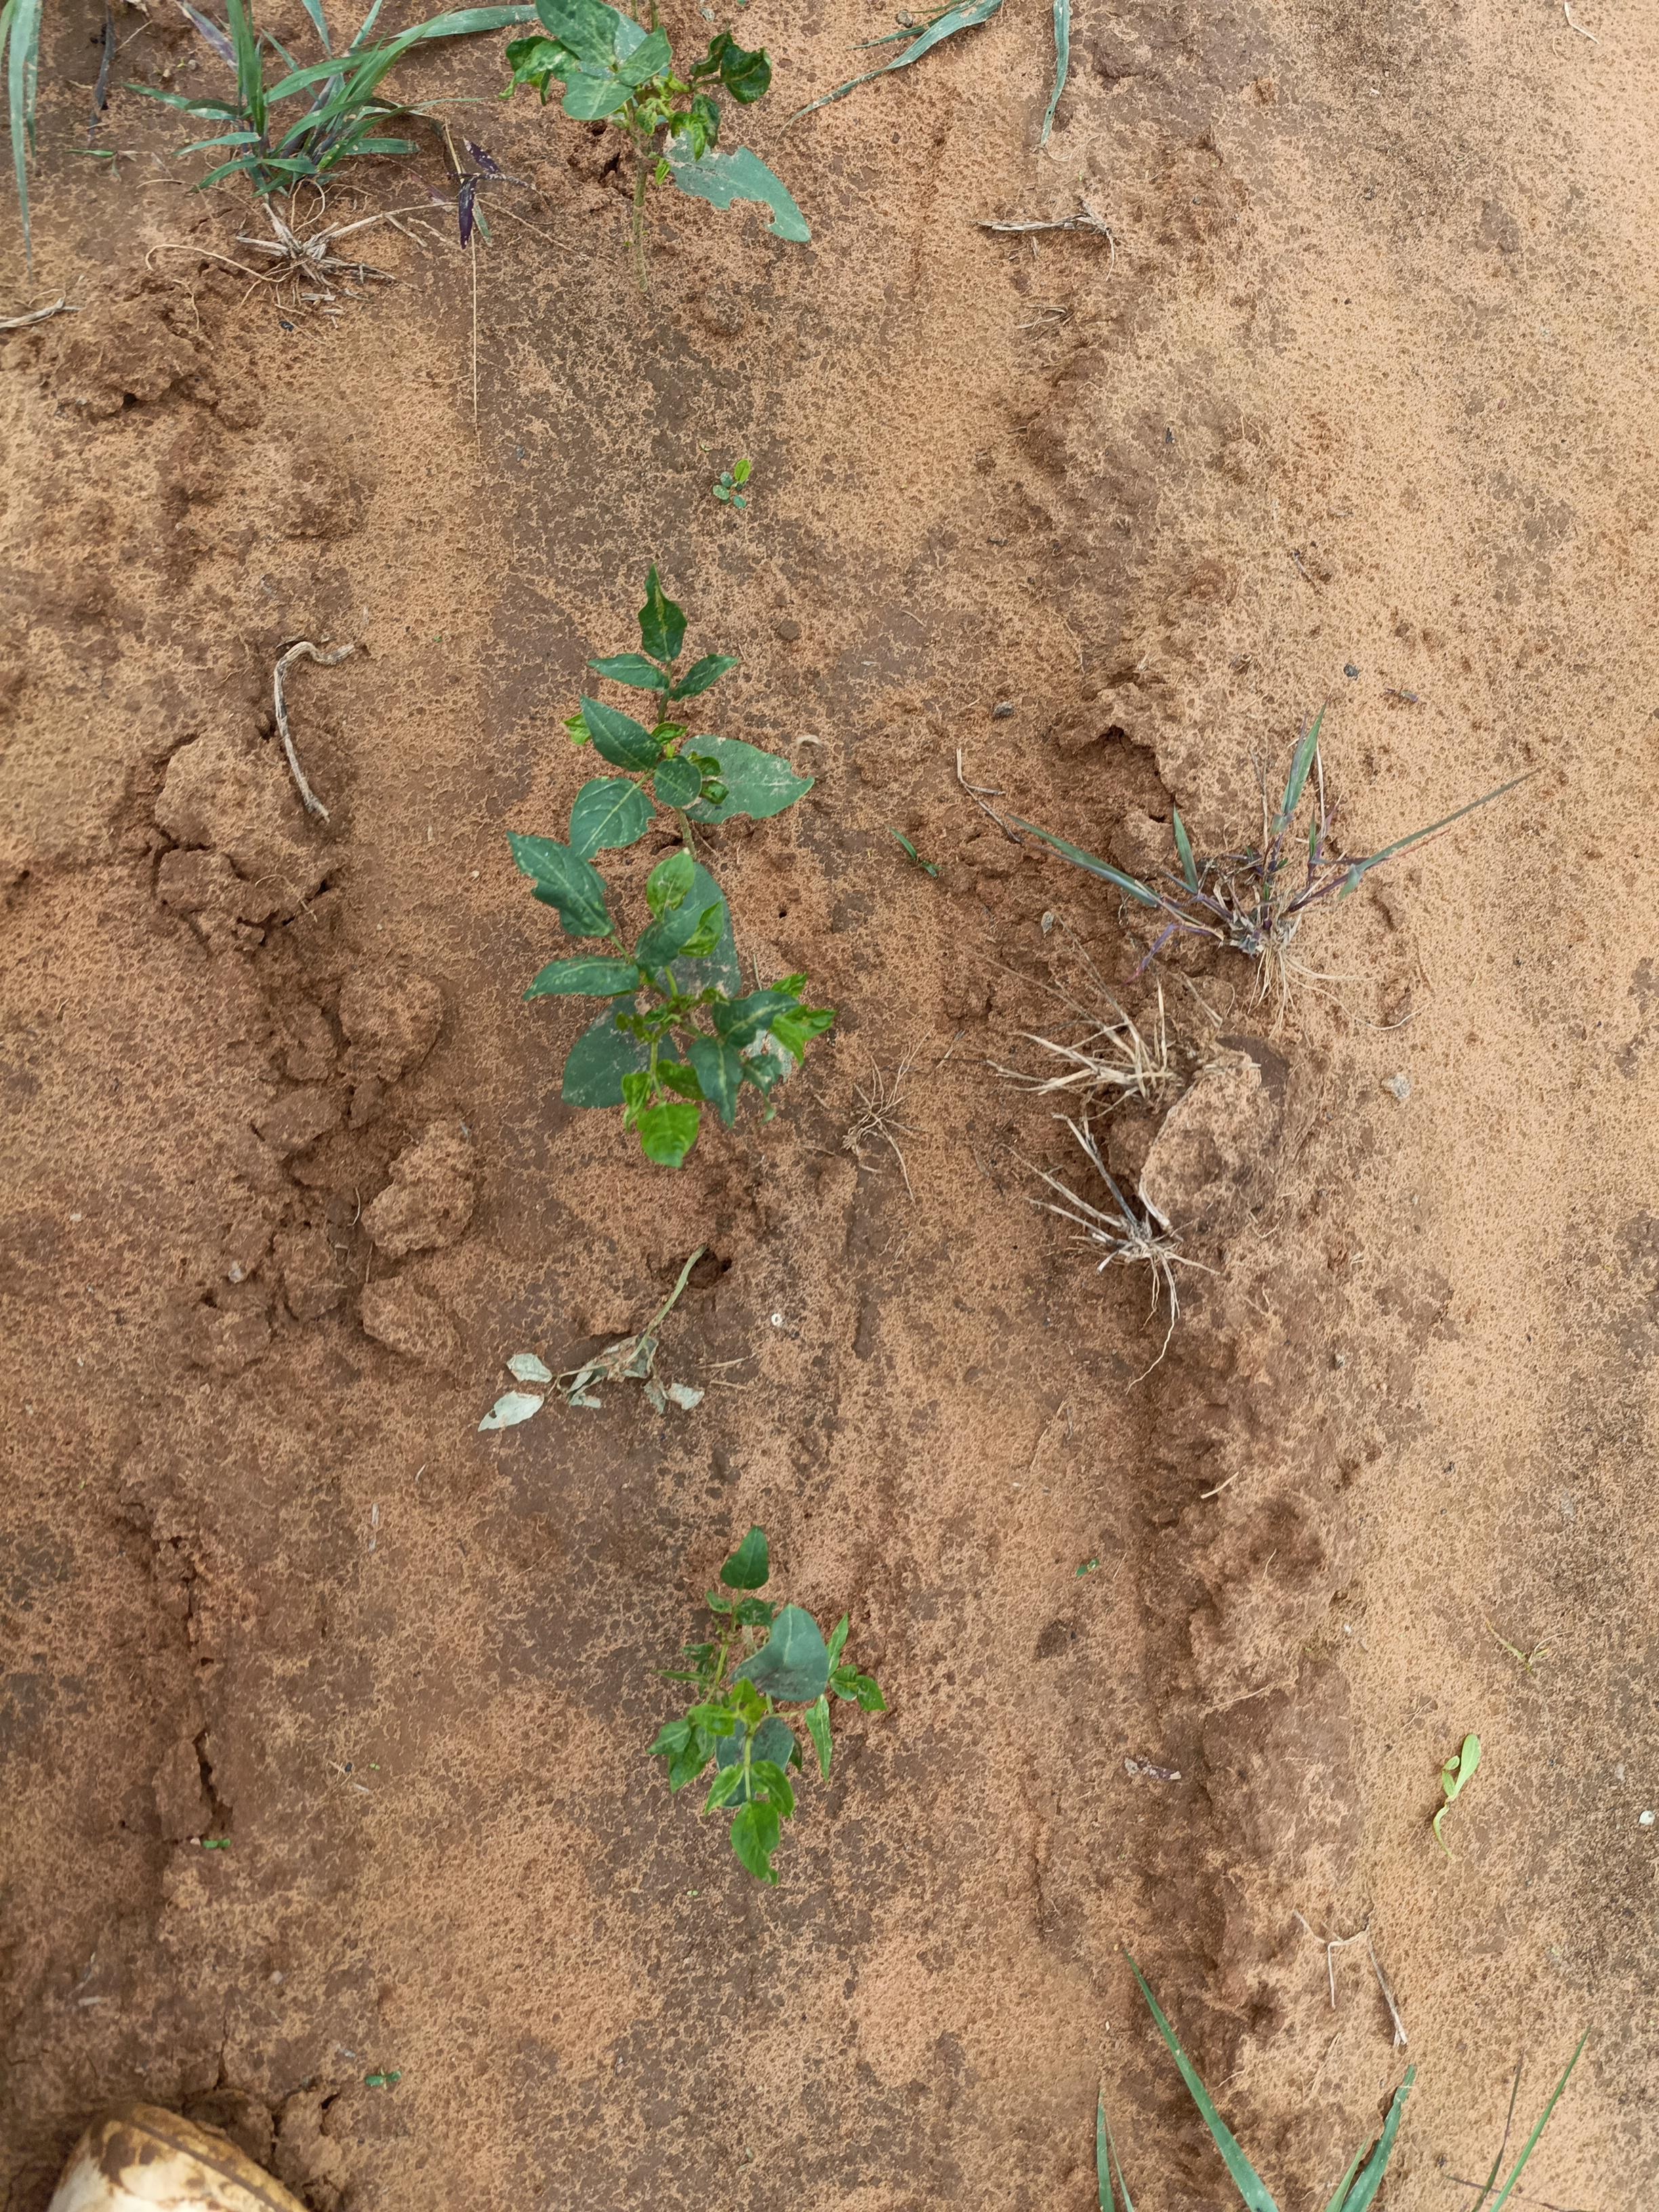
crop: cowpea
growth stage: emergence
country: Nigeria
